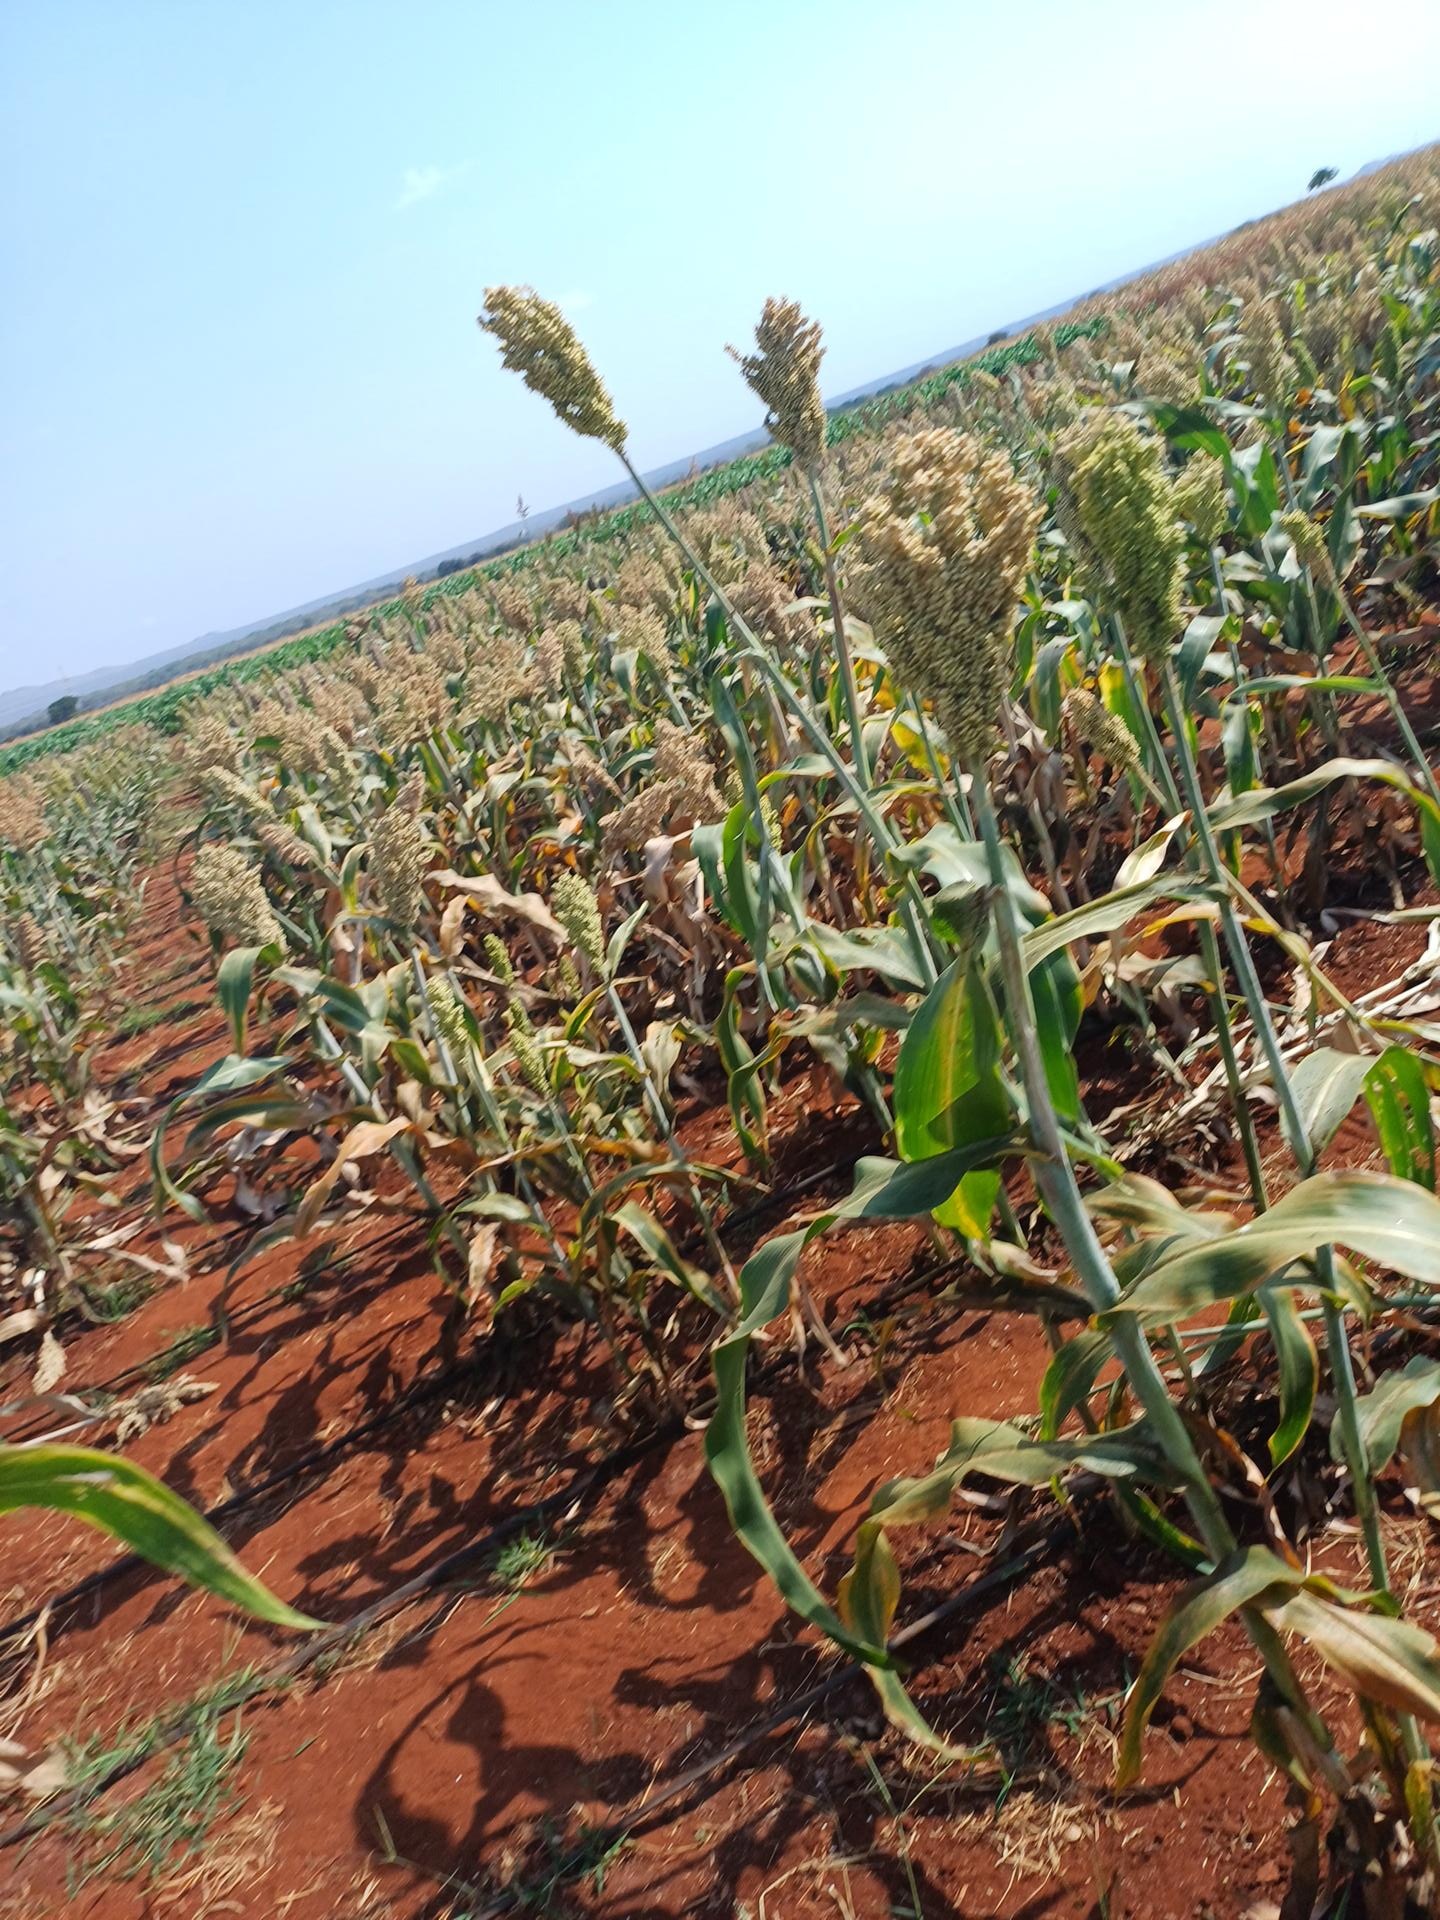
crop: sorghum
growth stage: maturity
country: Kenya
